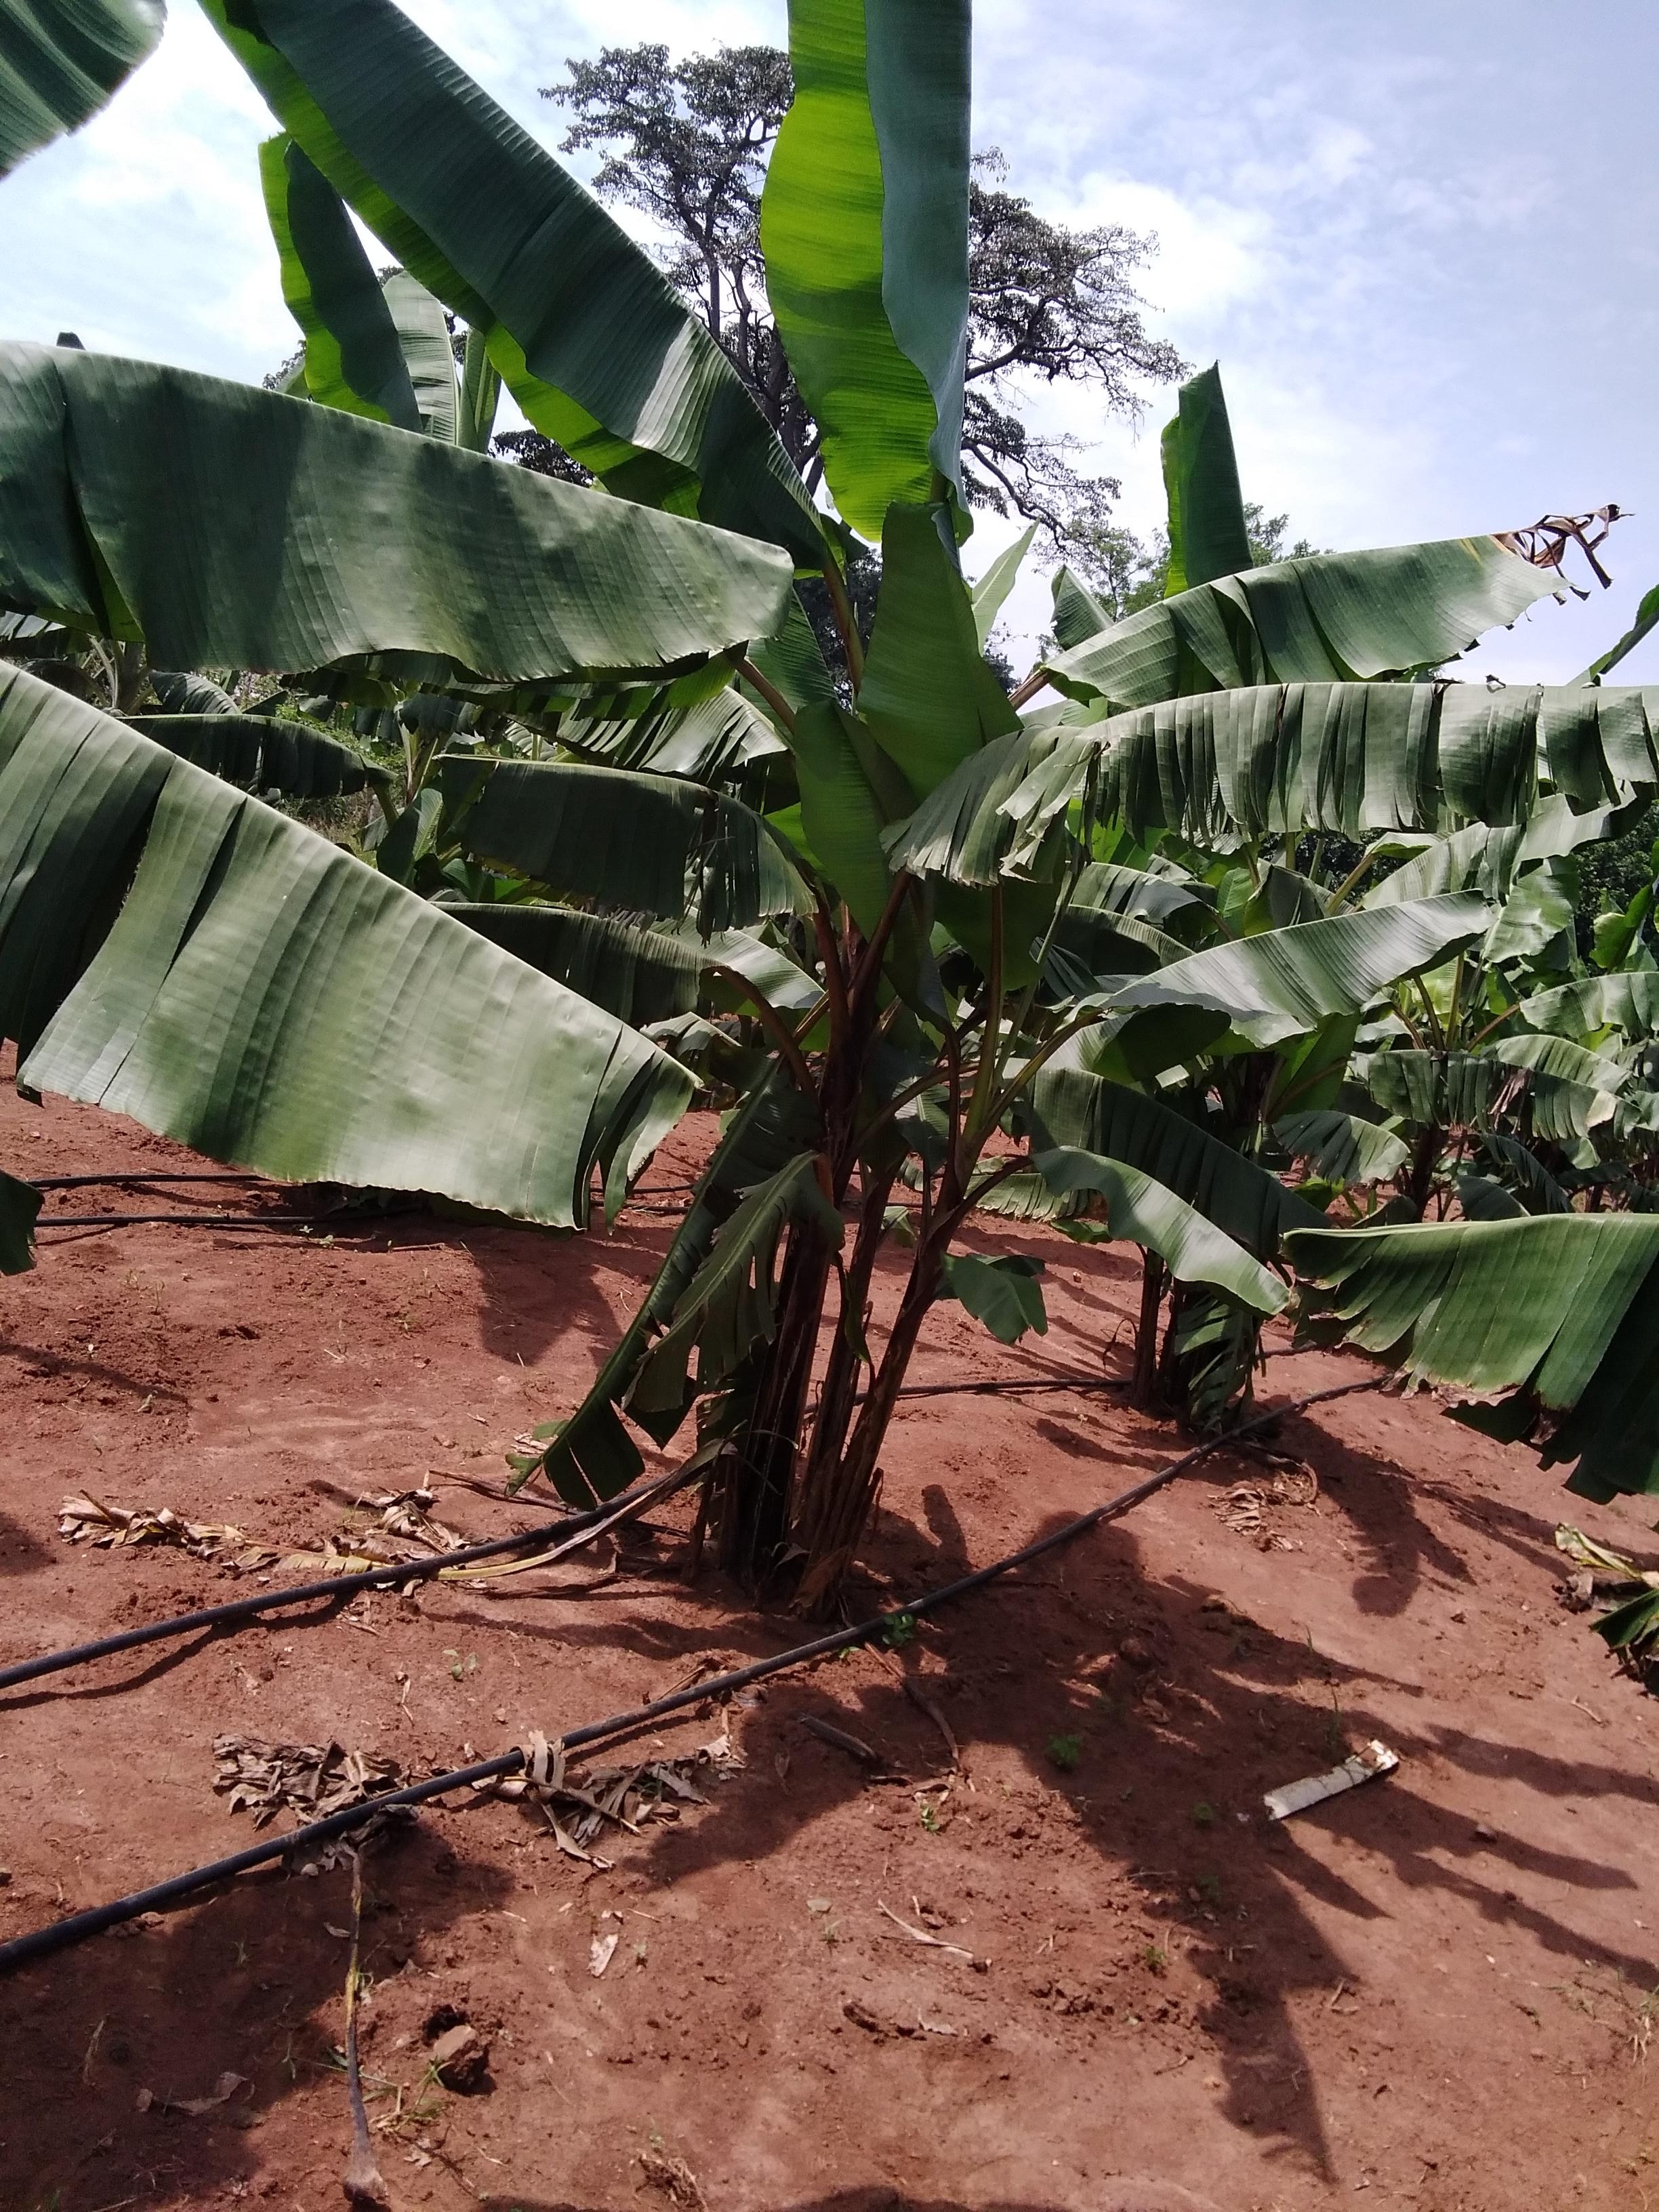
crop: banana
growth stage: vegetative
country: Uganda
